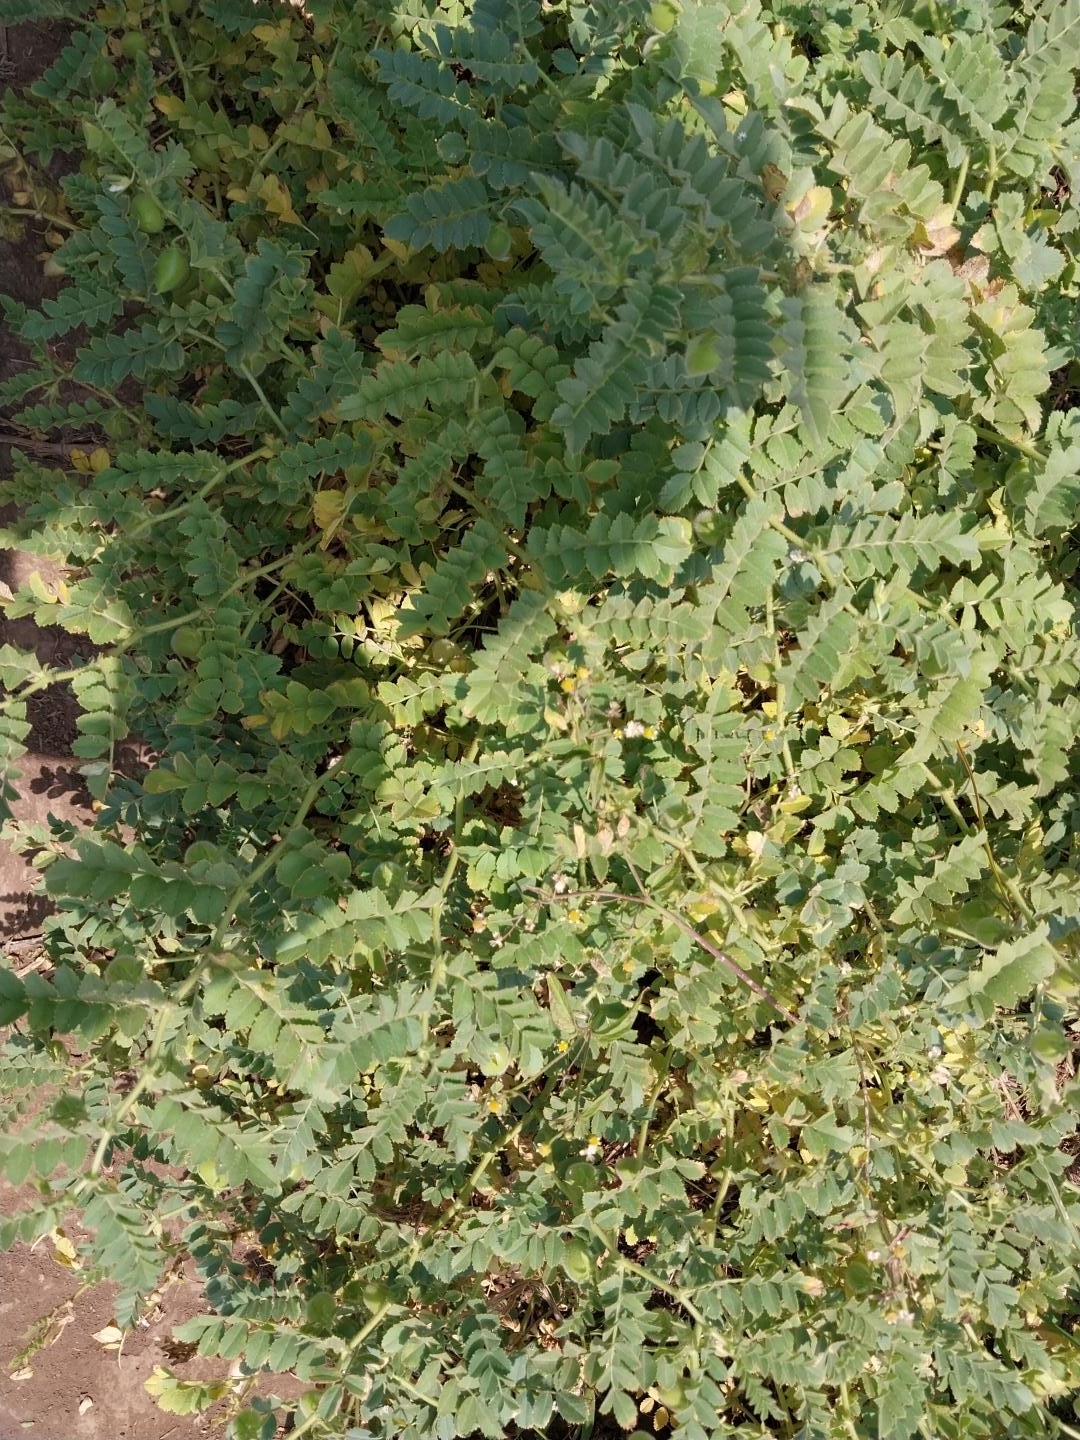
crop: chickpea
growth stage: development pod
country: Tanzania
